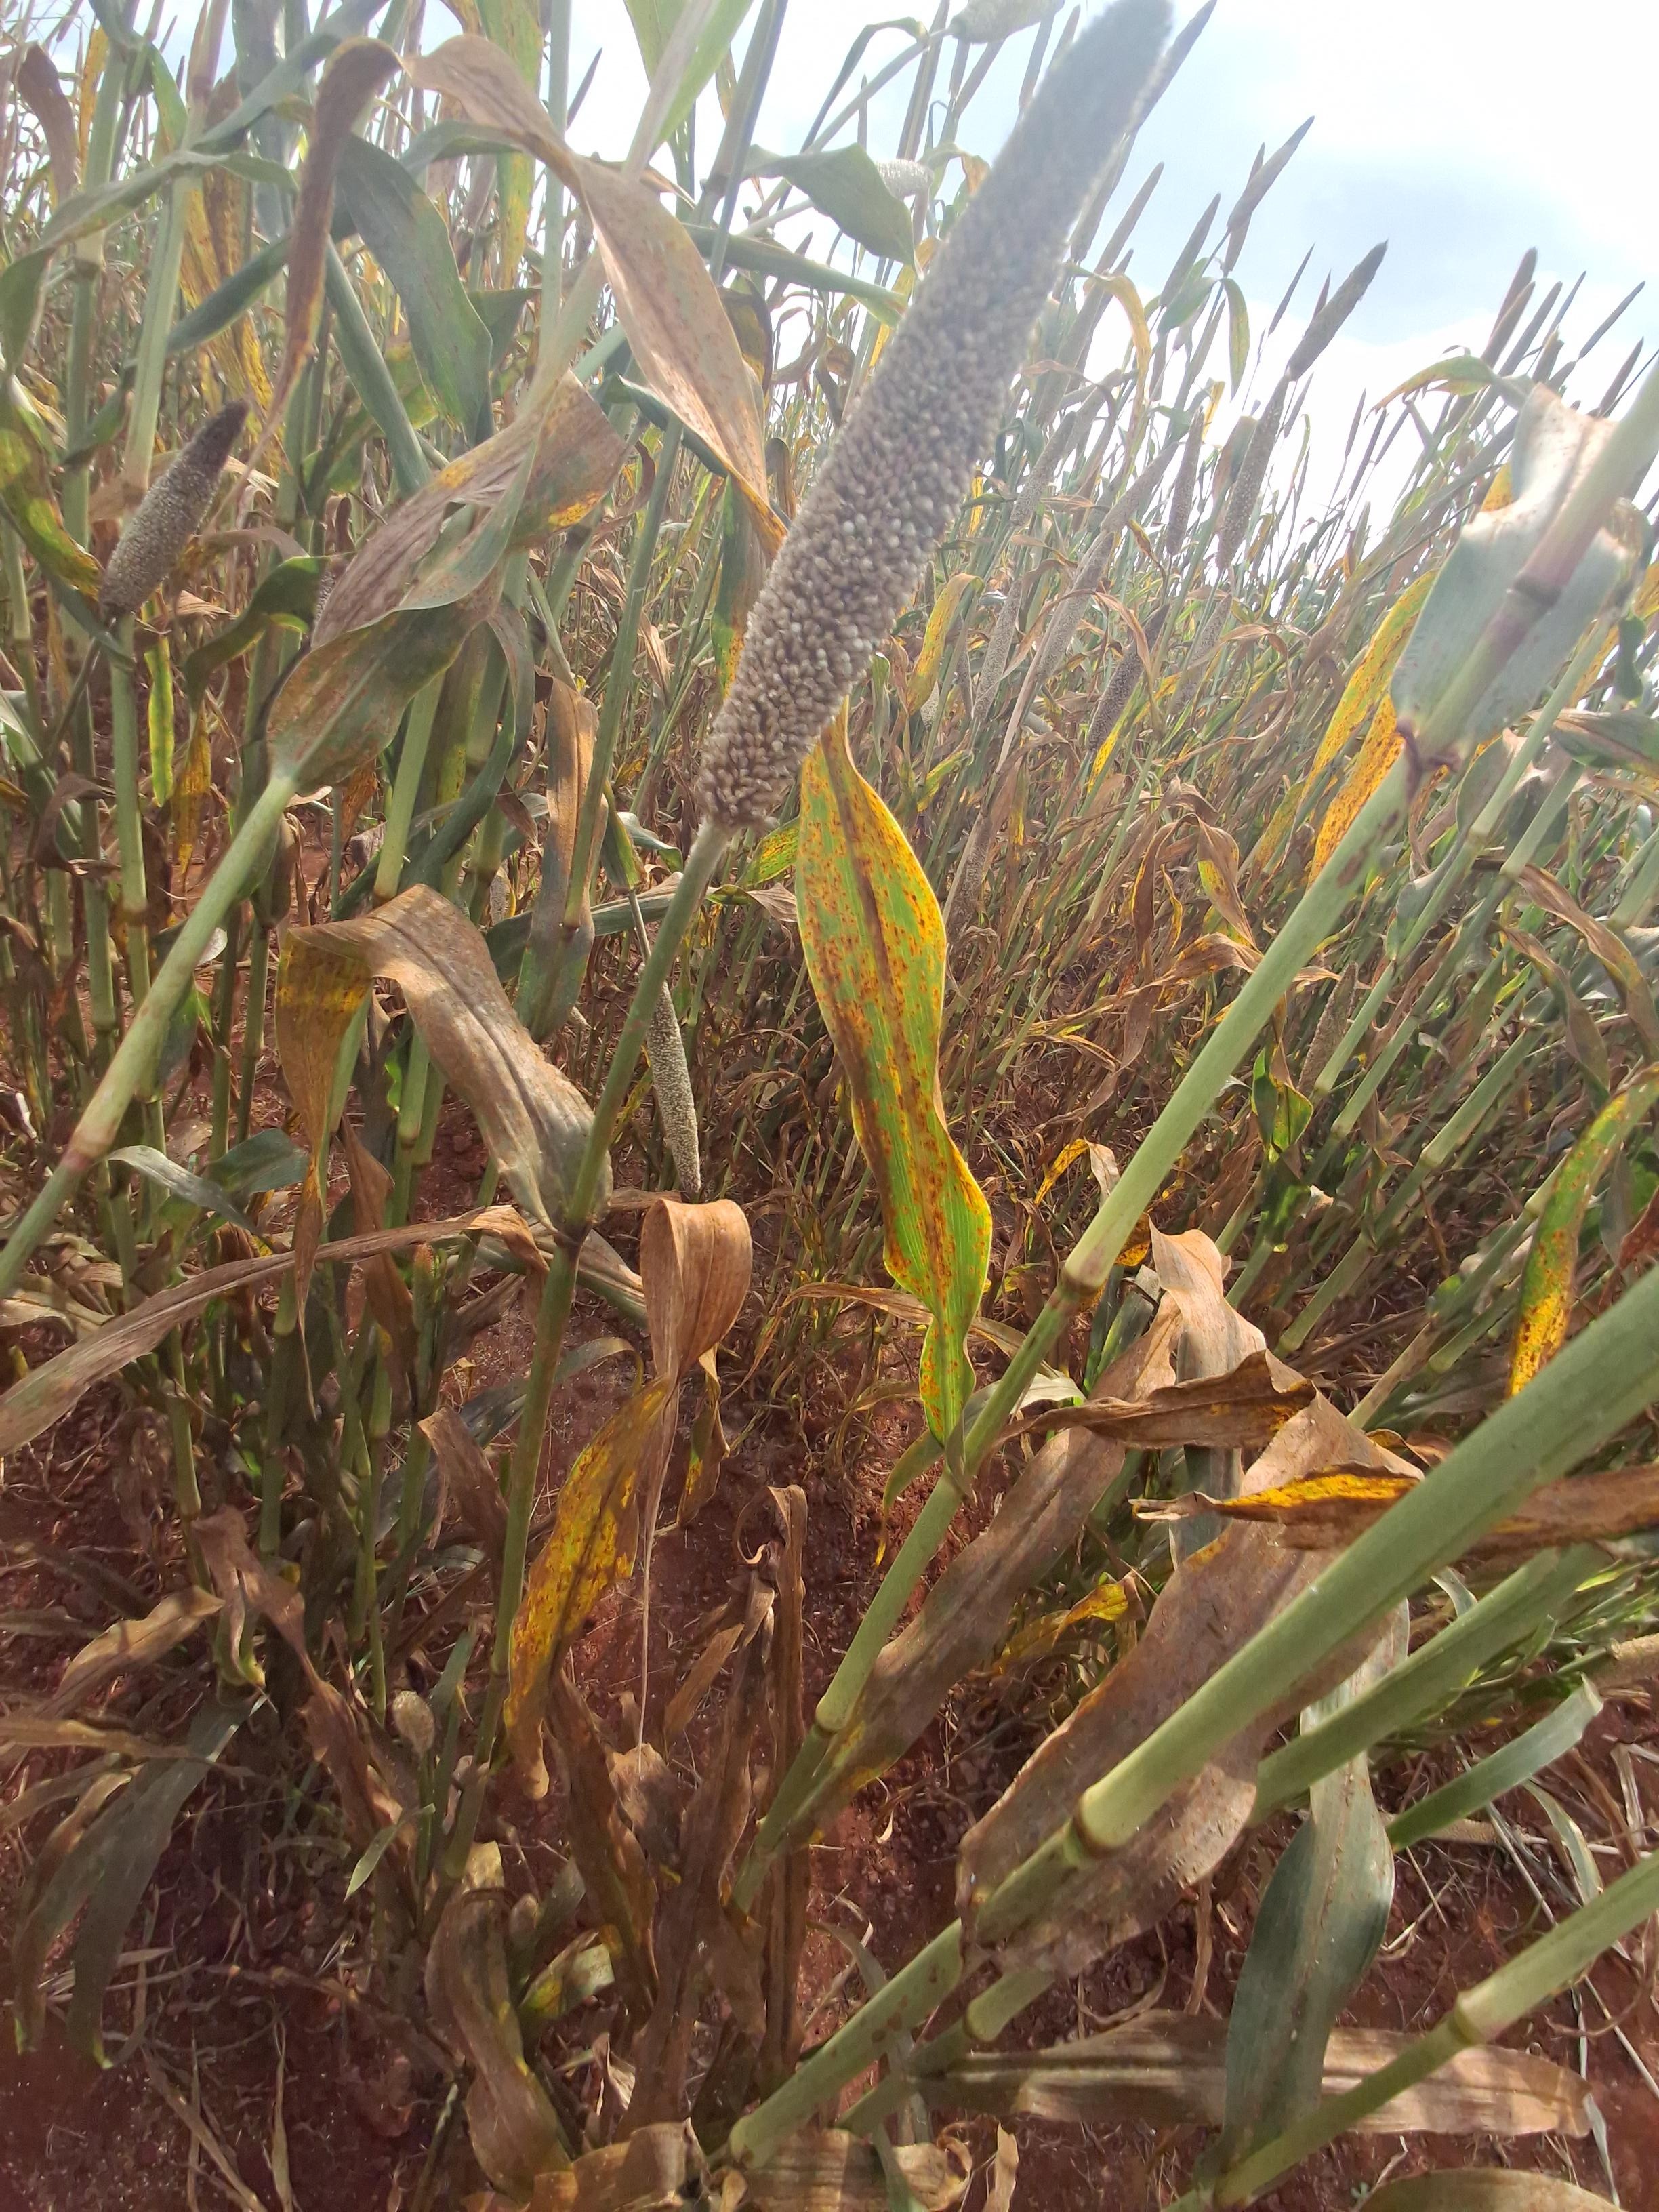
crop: pearl millet
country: Kenya
